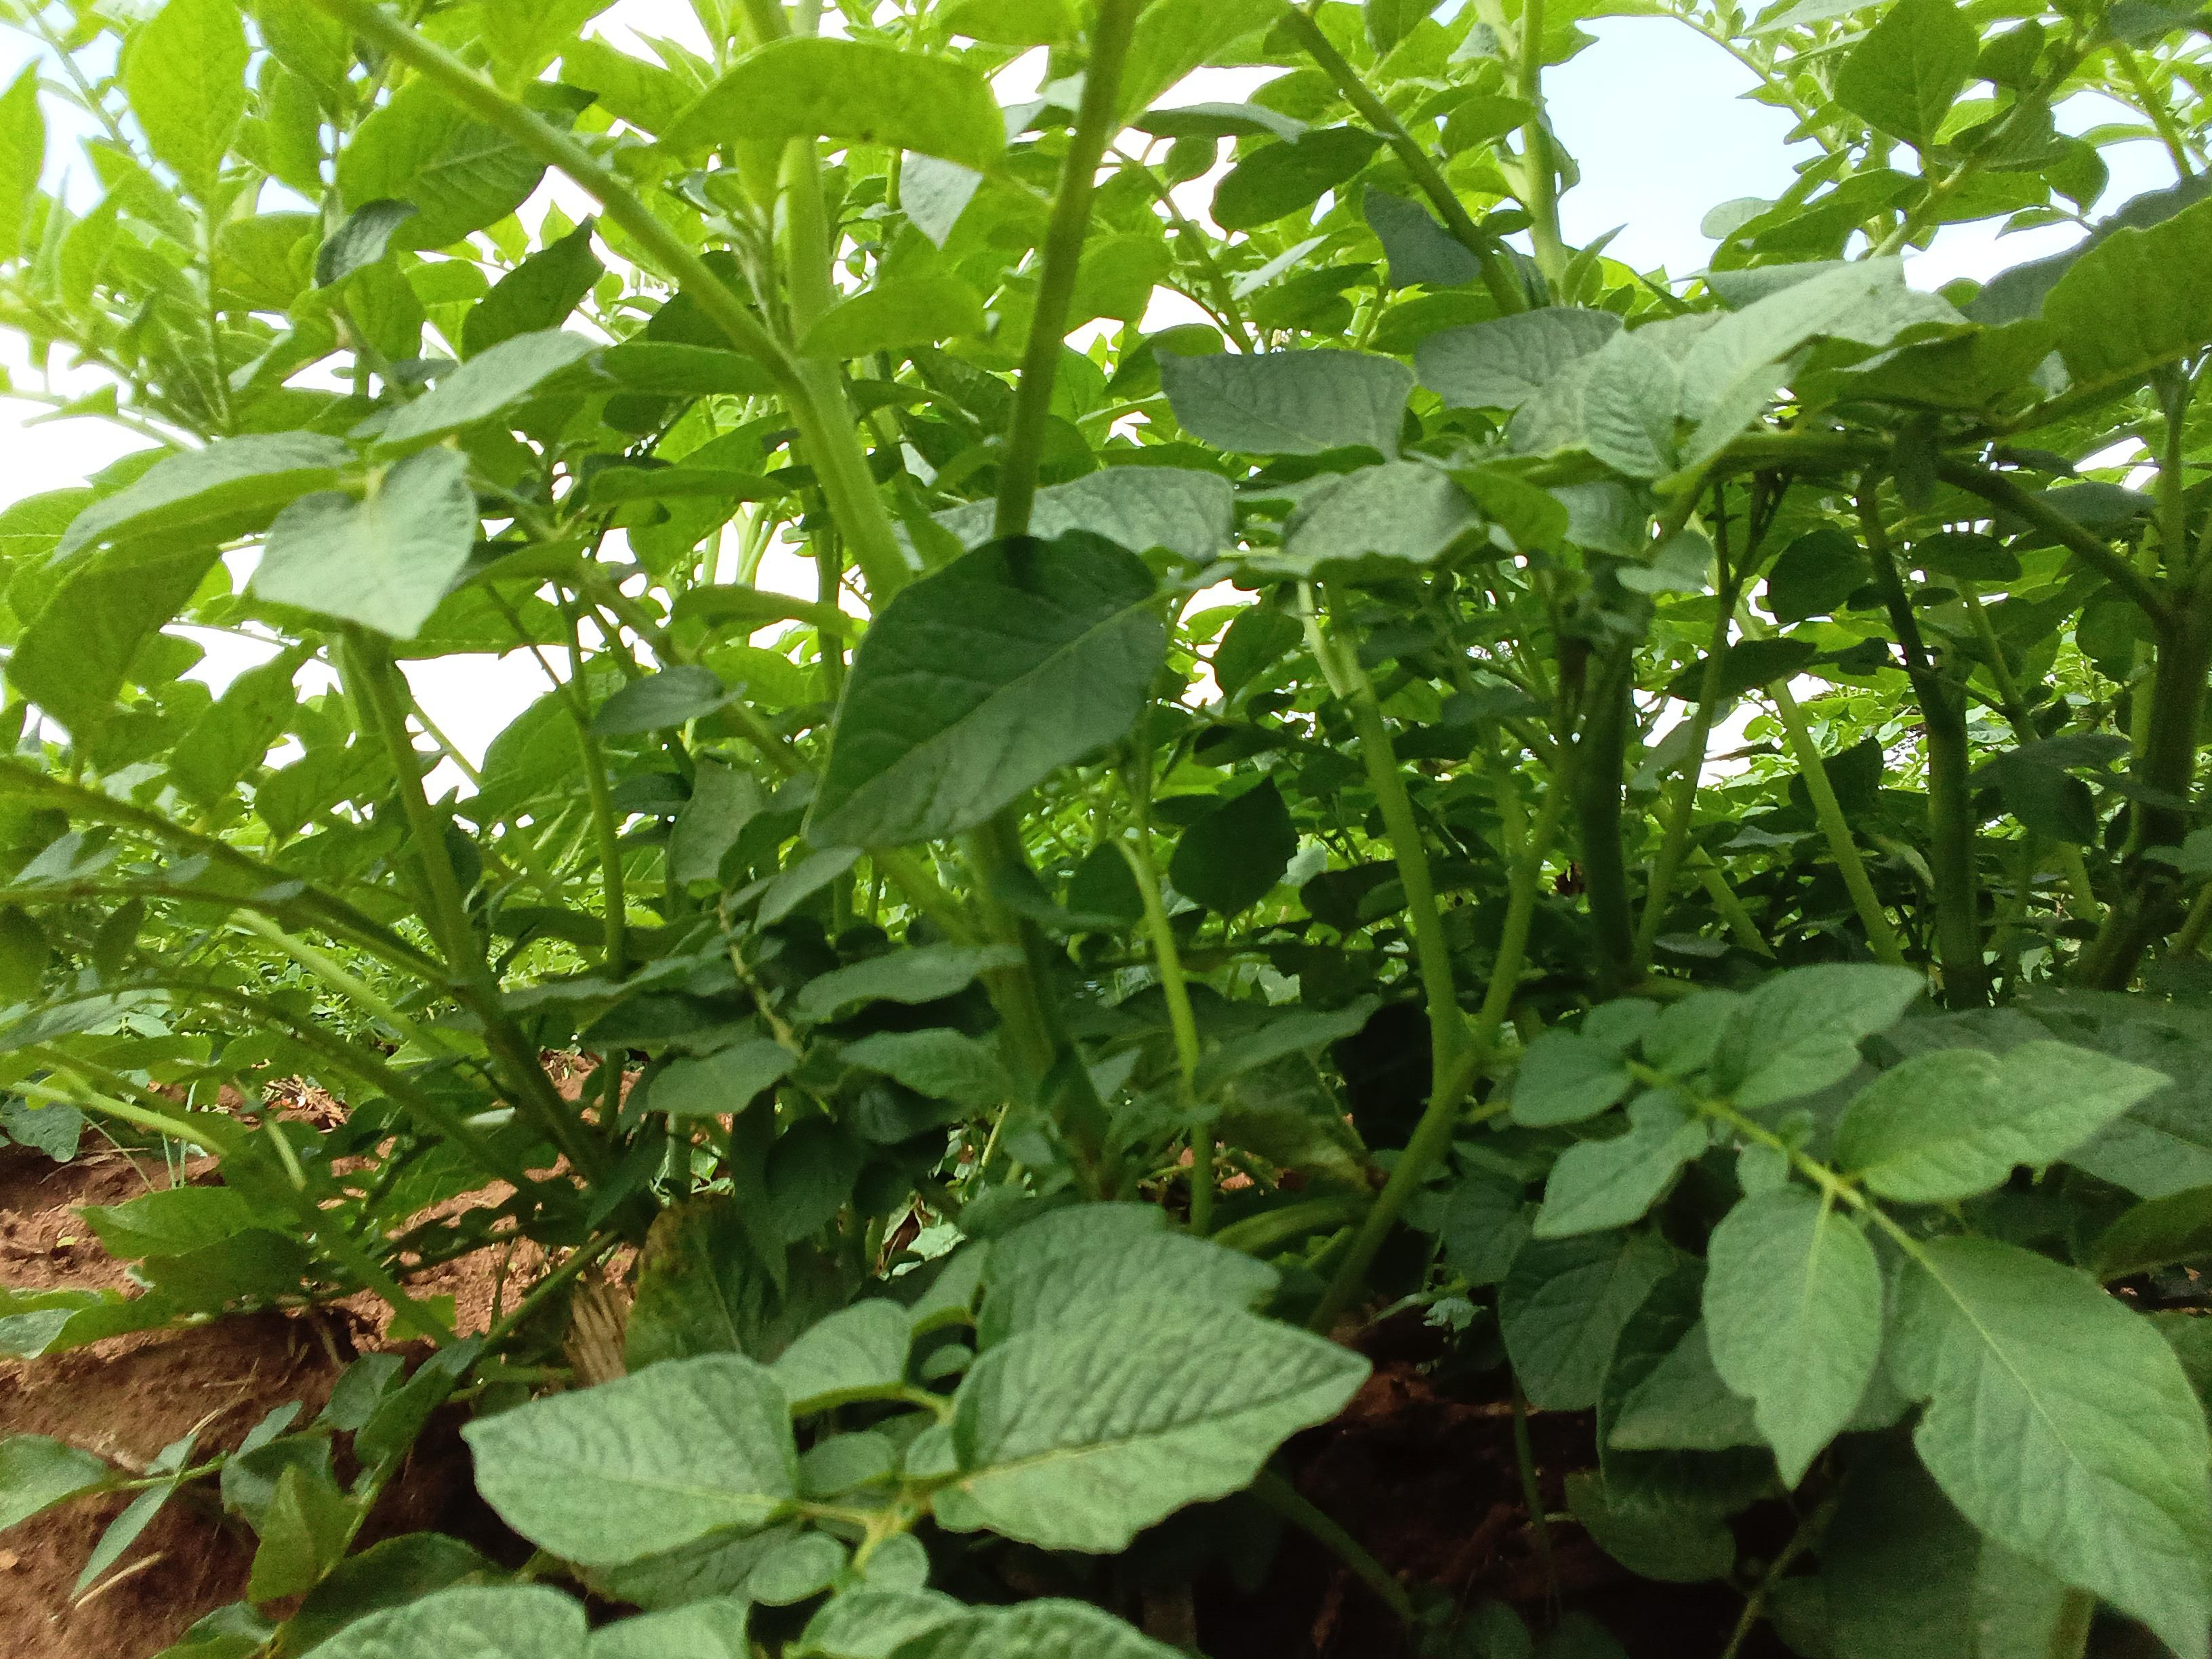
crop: potato
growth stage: vegetative
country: Kenya
